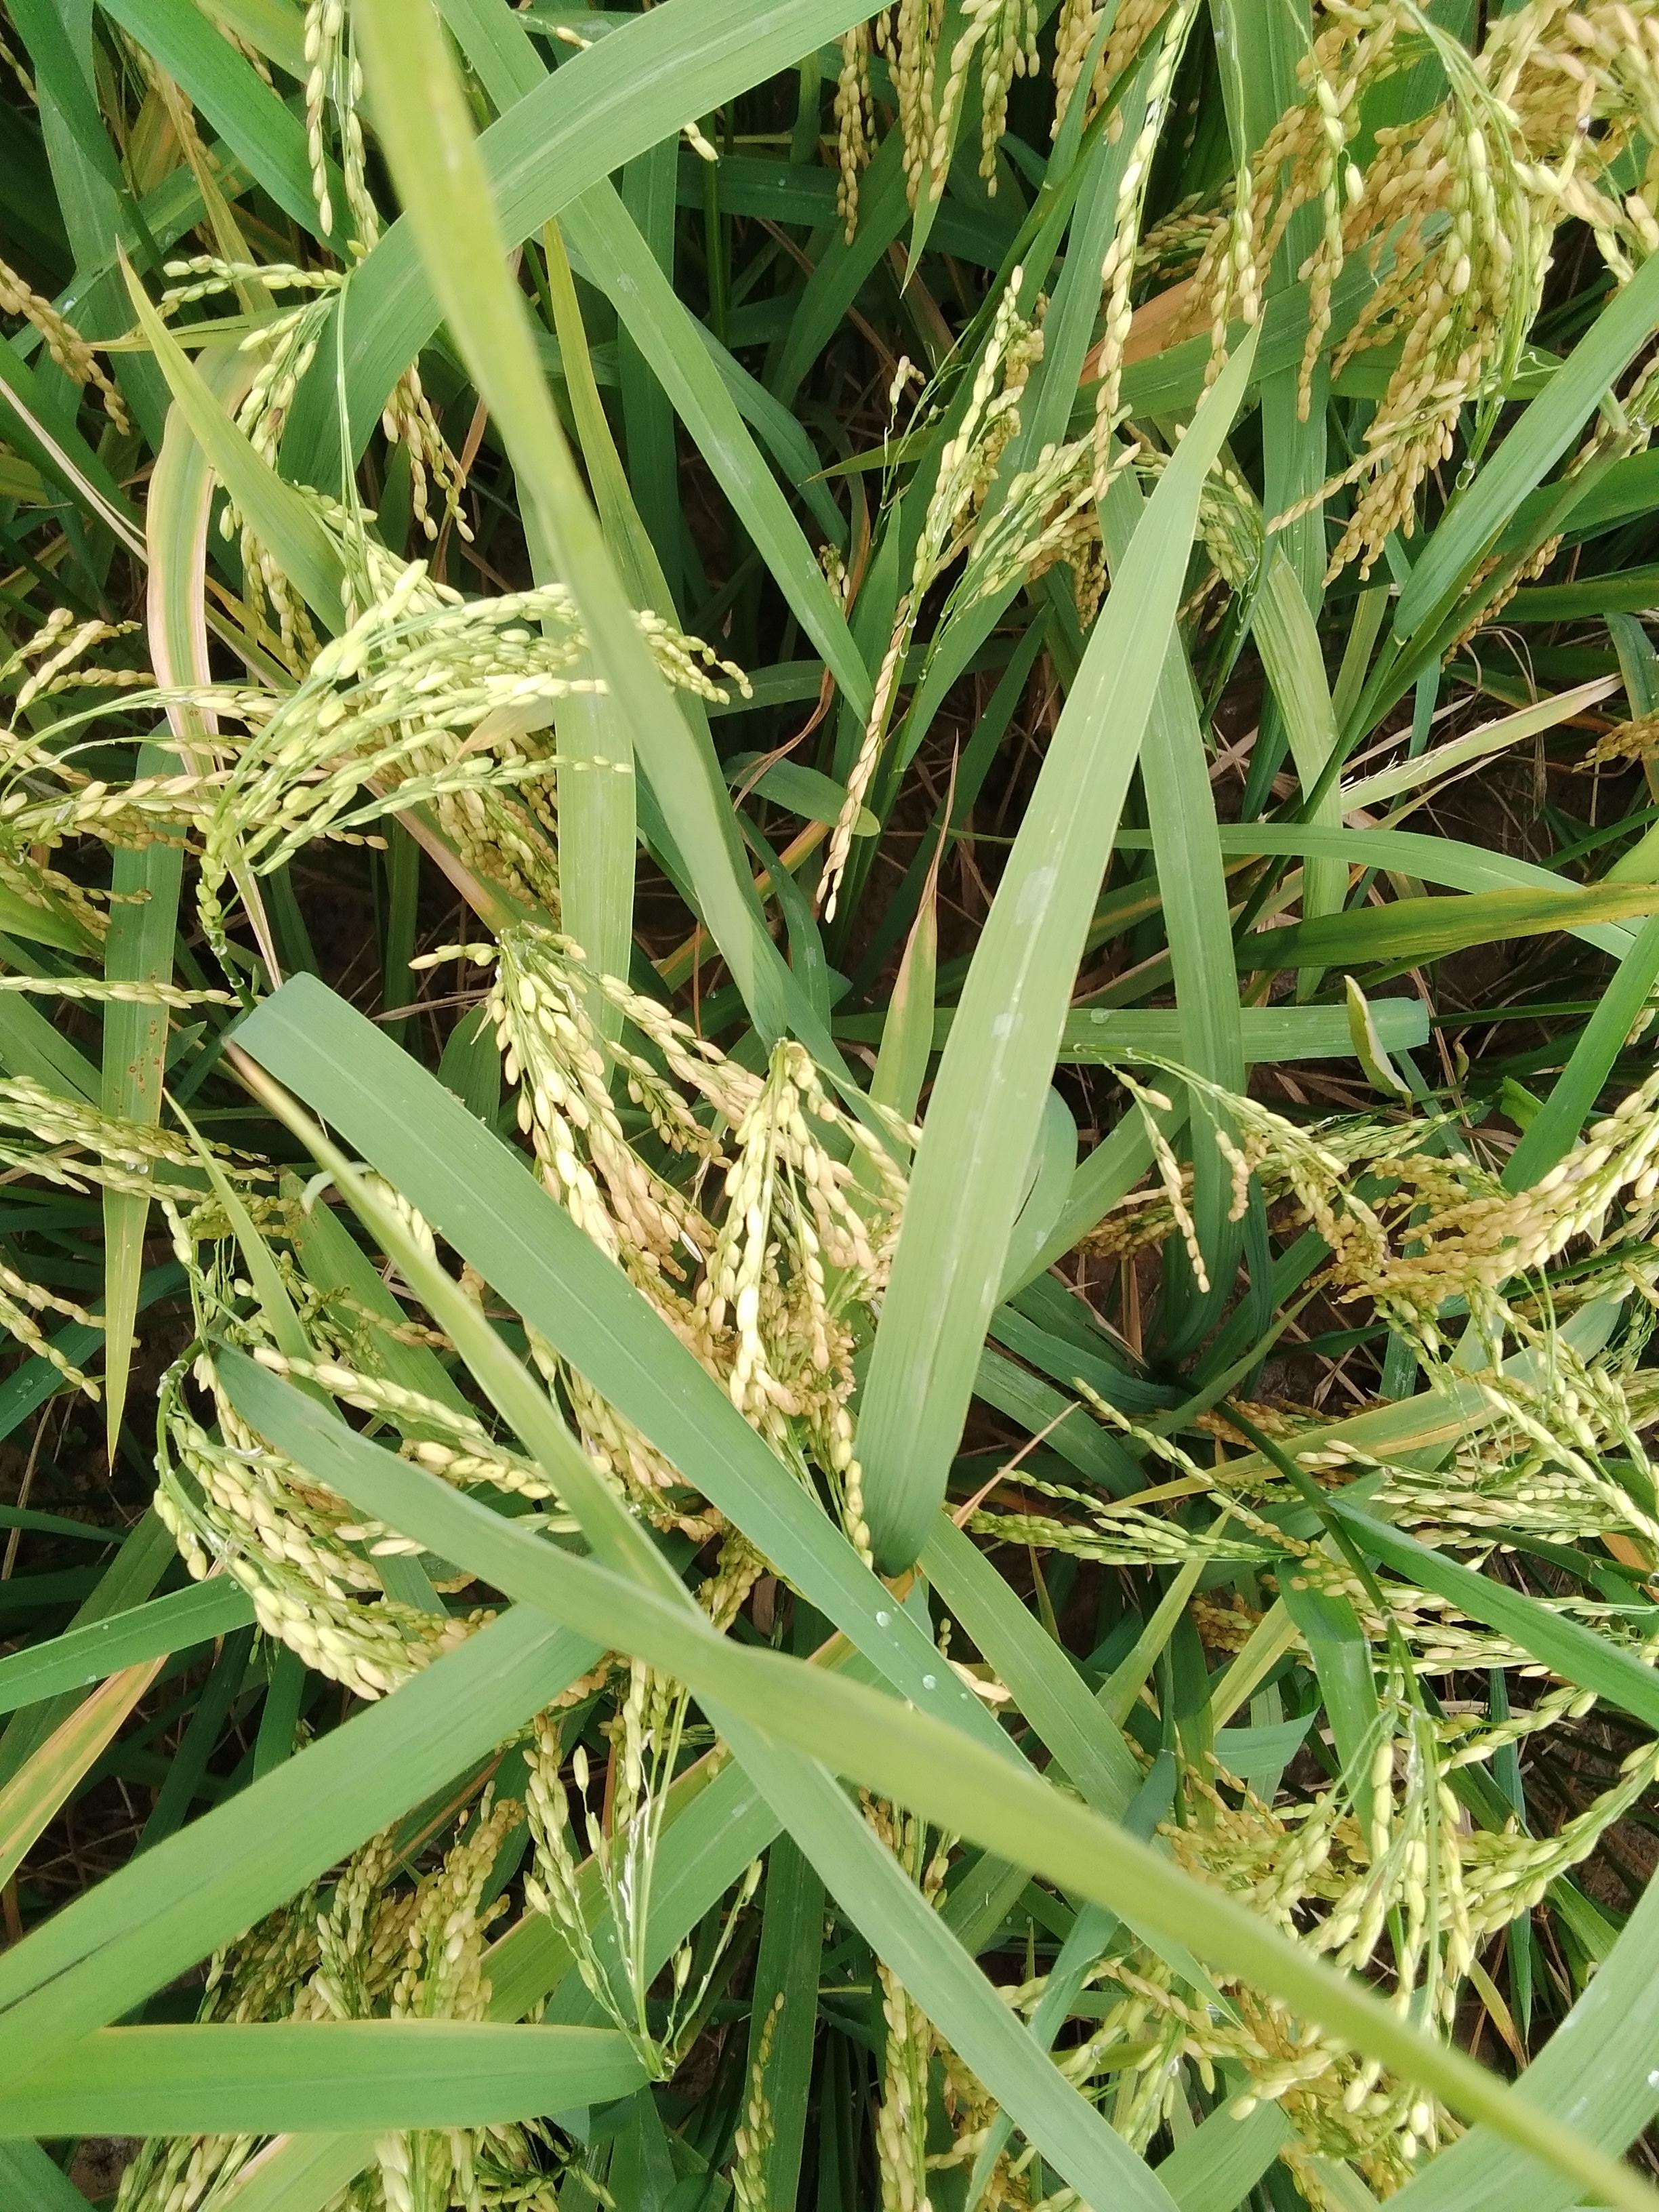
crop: rice
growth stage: ripening
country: Nigeria
